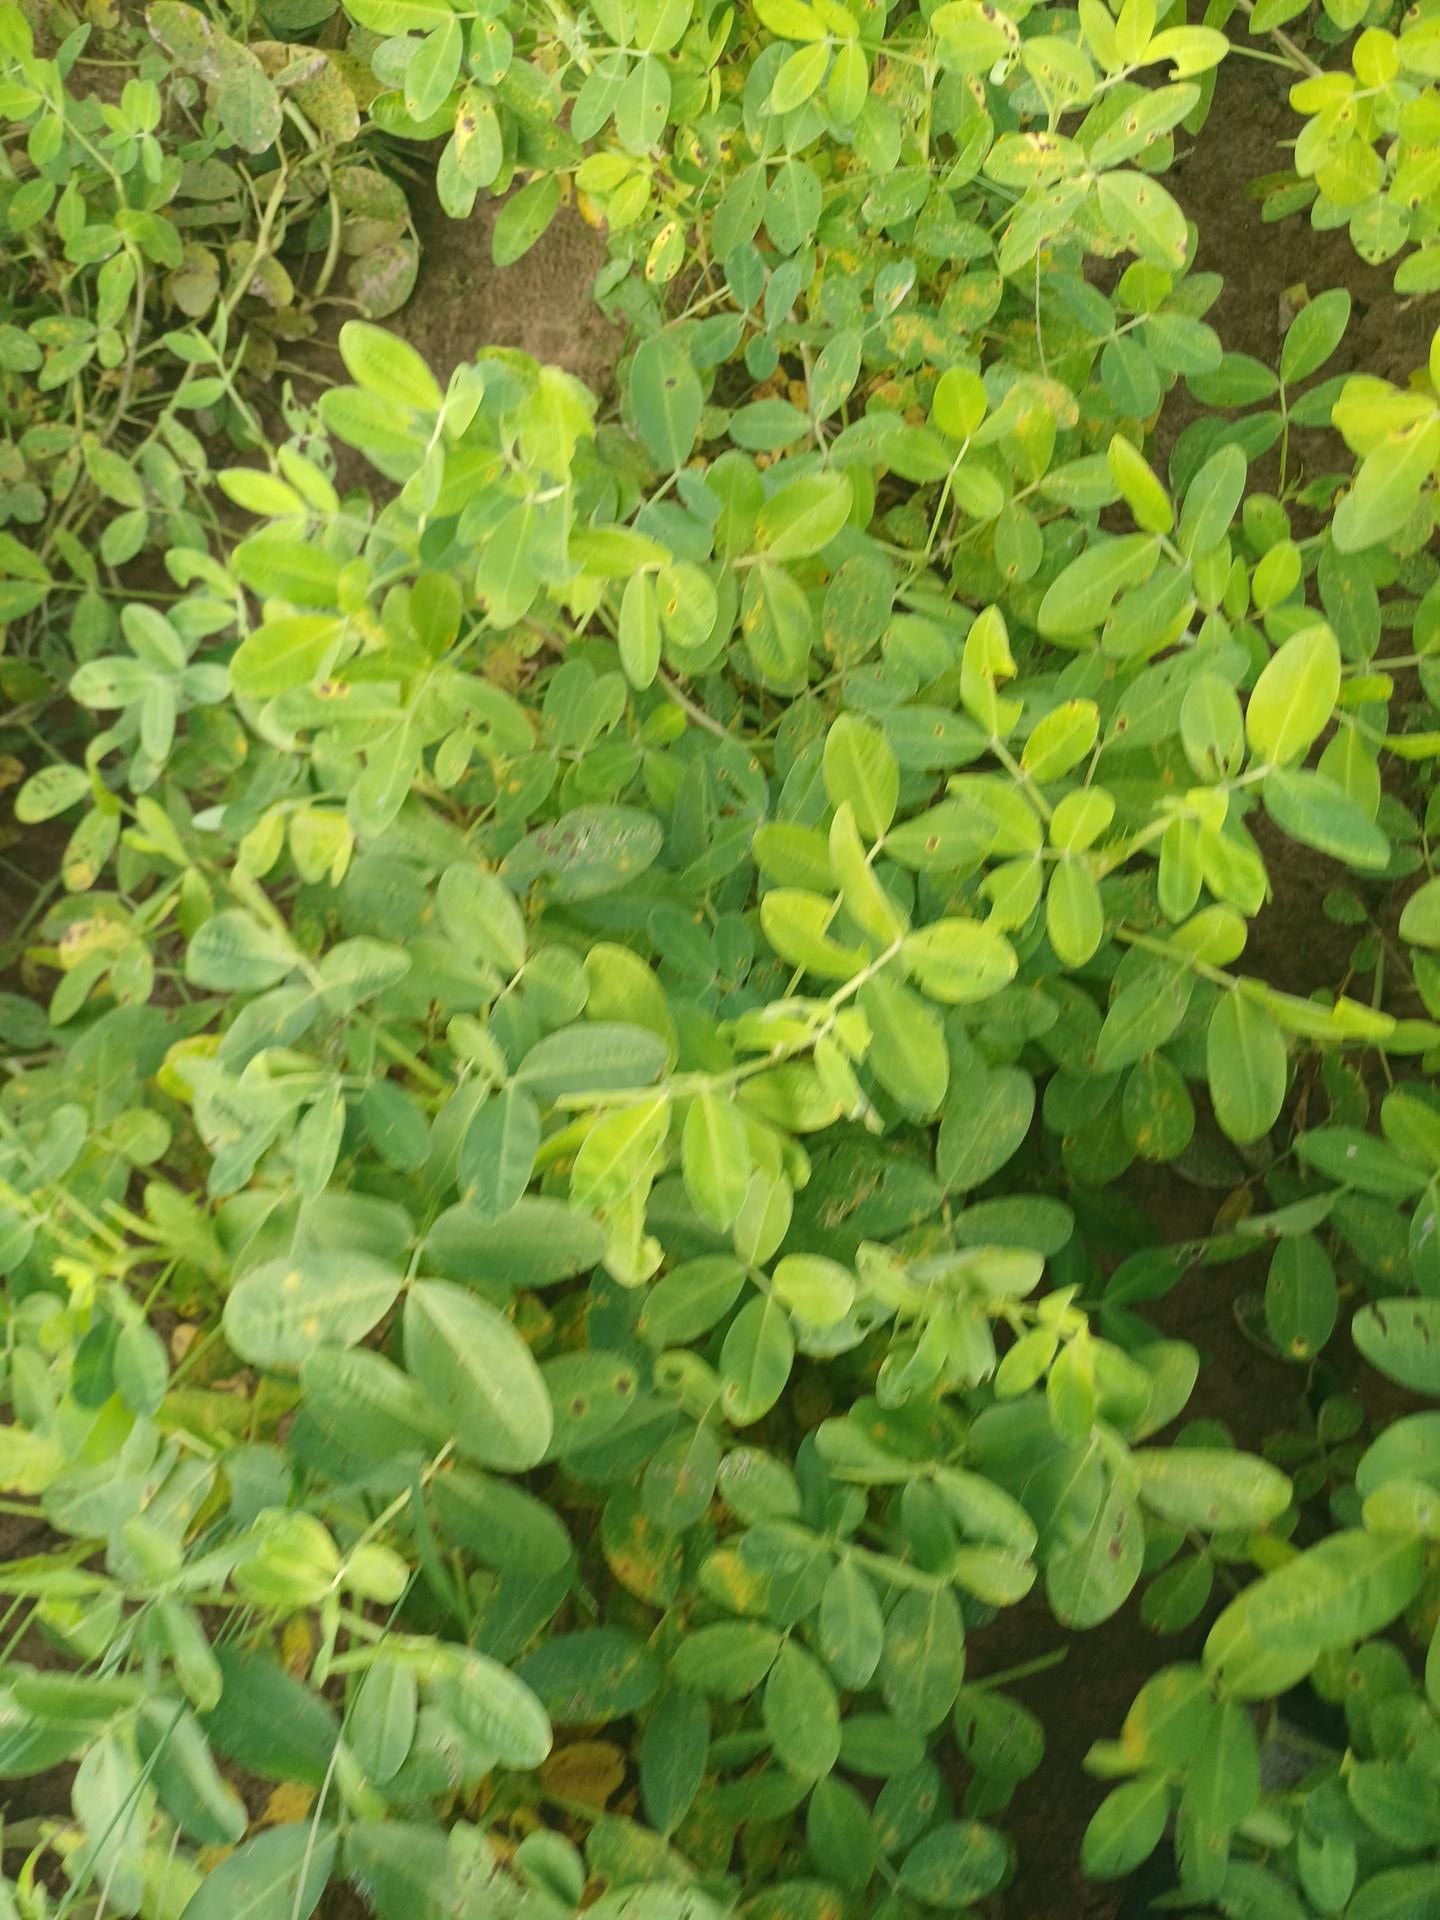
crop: groundnut
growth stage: flowering
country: Senegal
